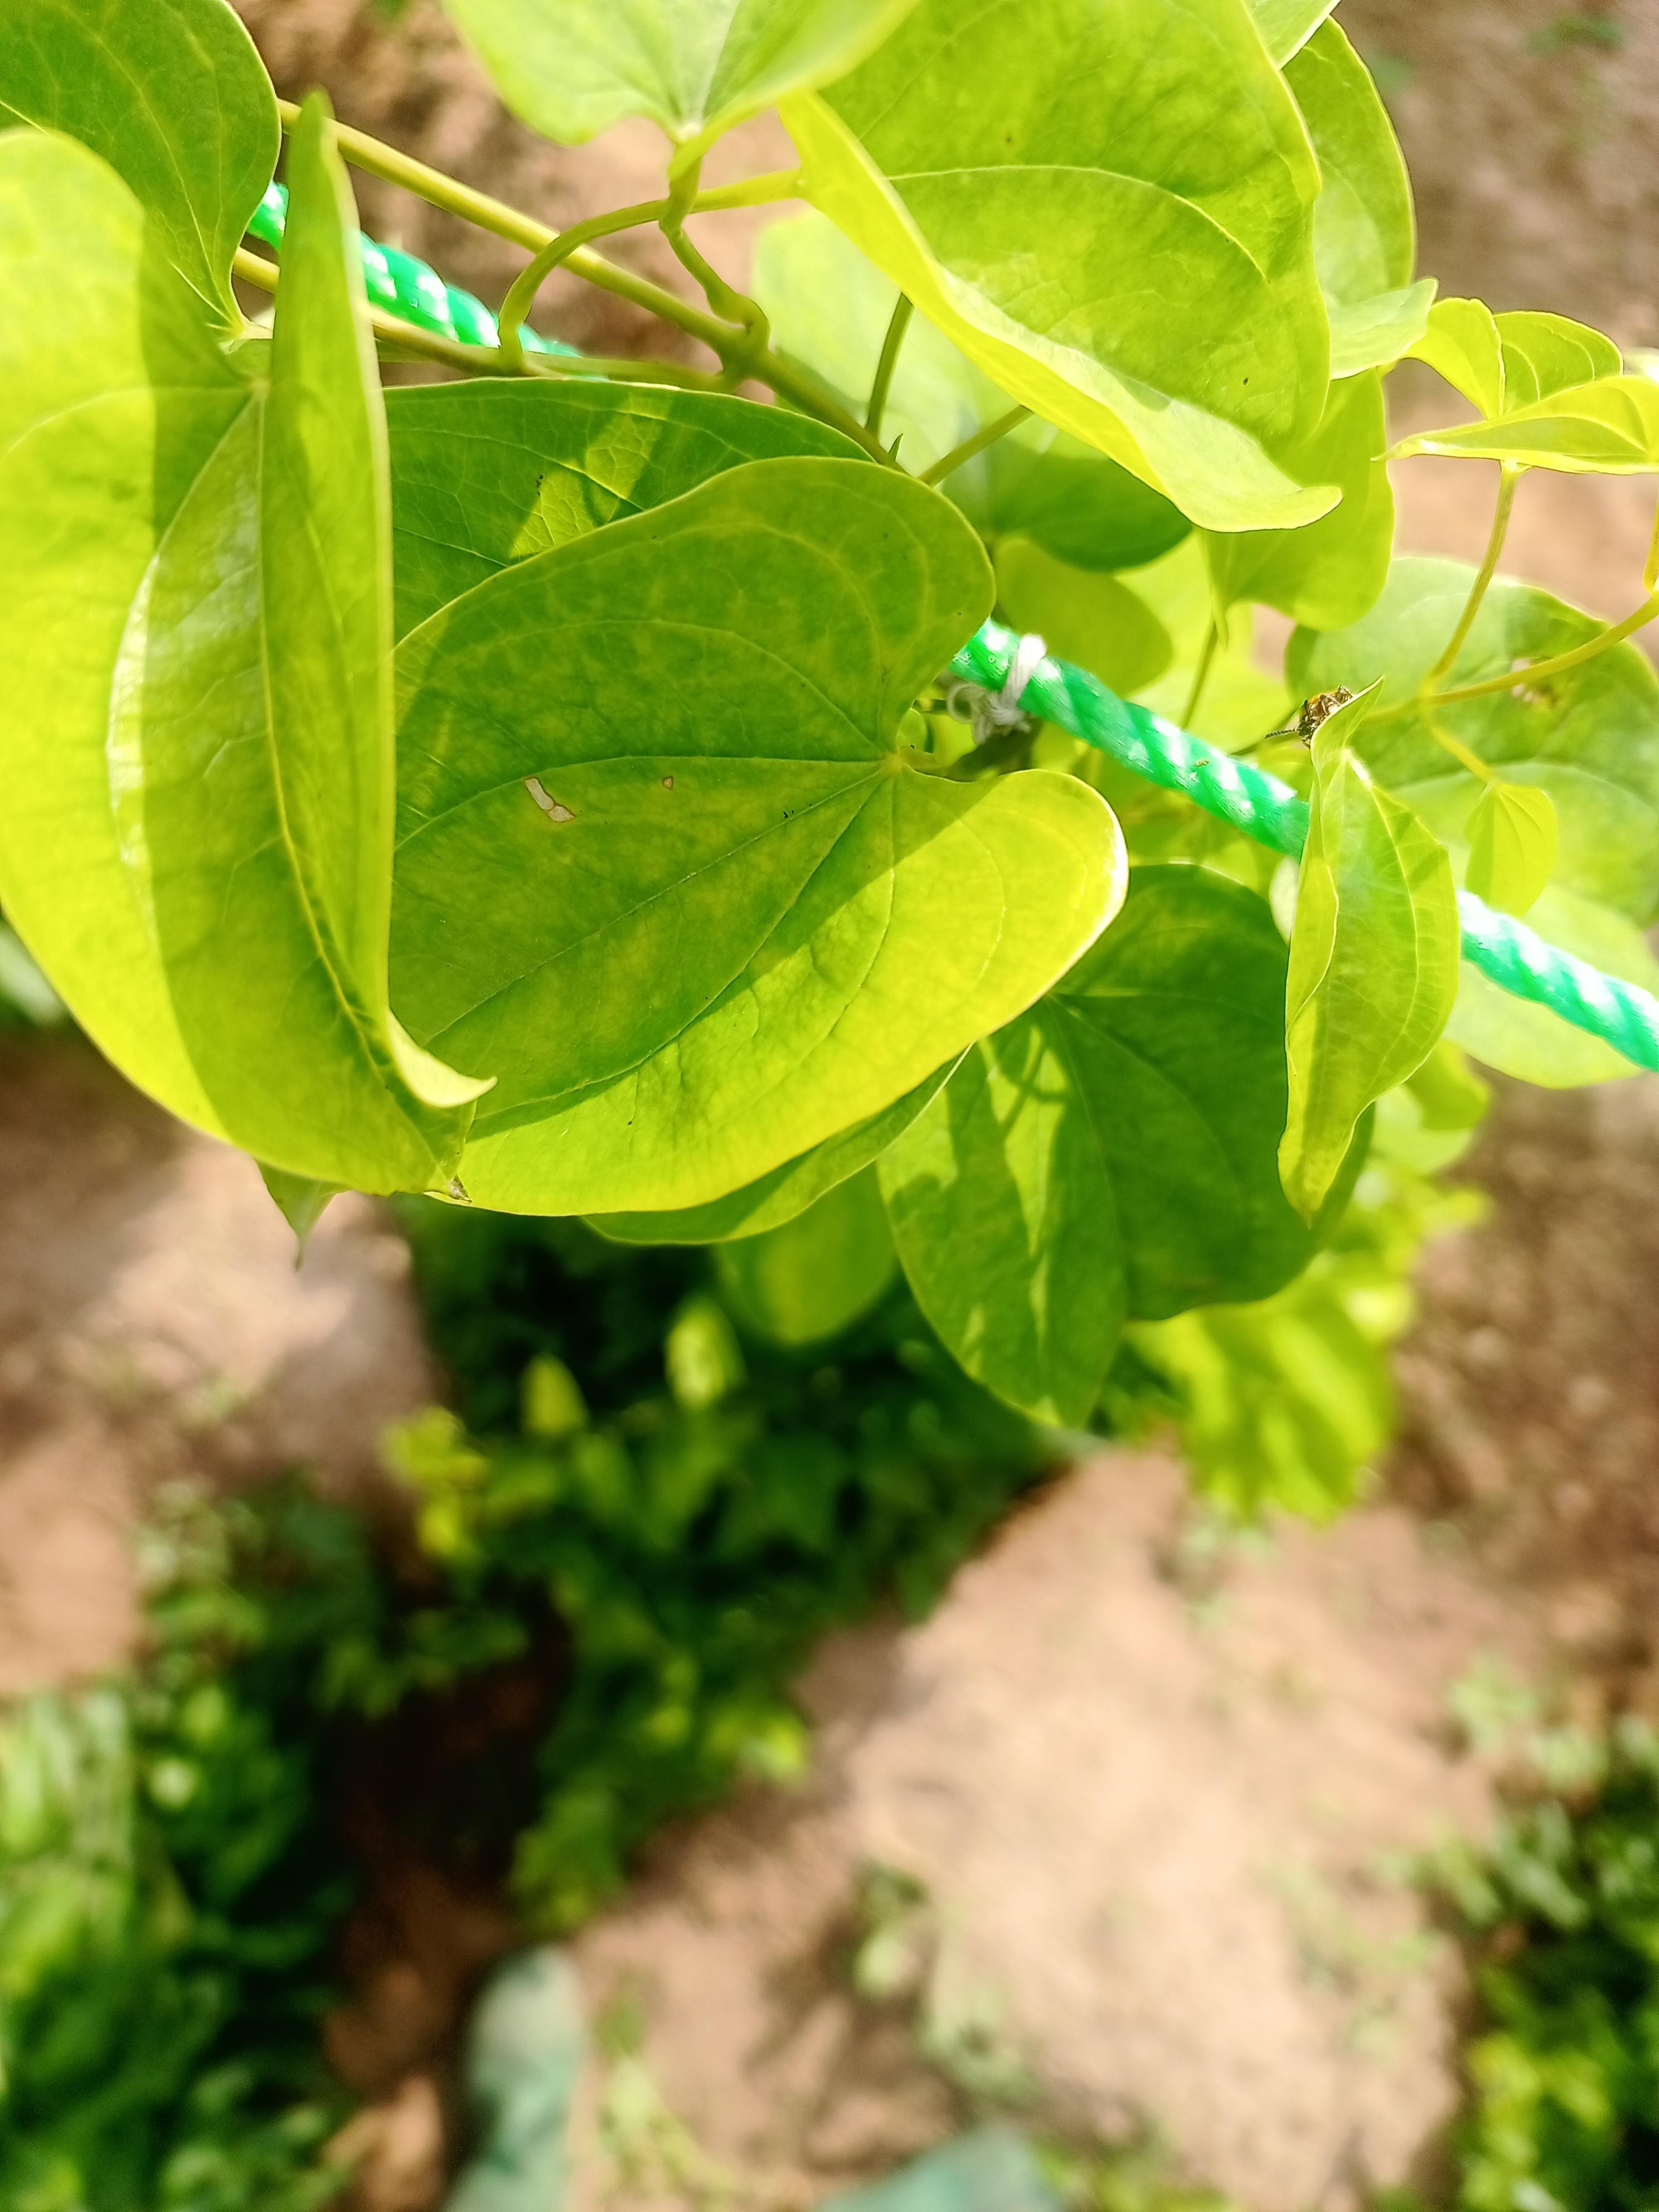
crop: yam
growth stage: vegetative
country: Nigeria
